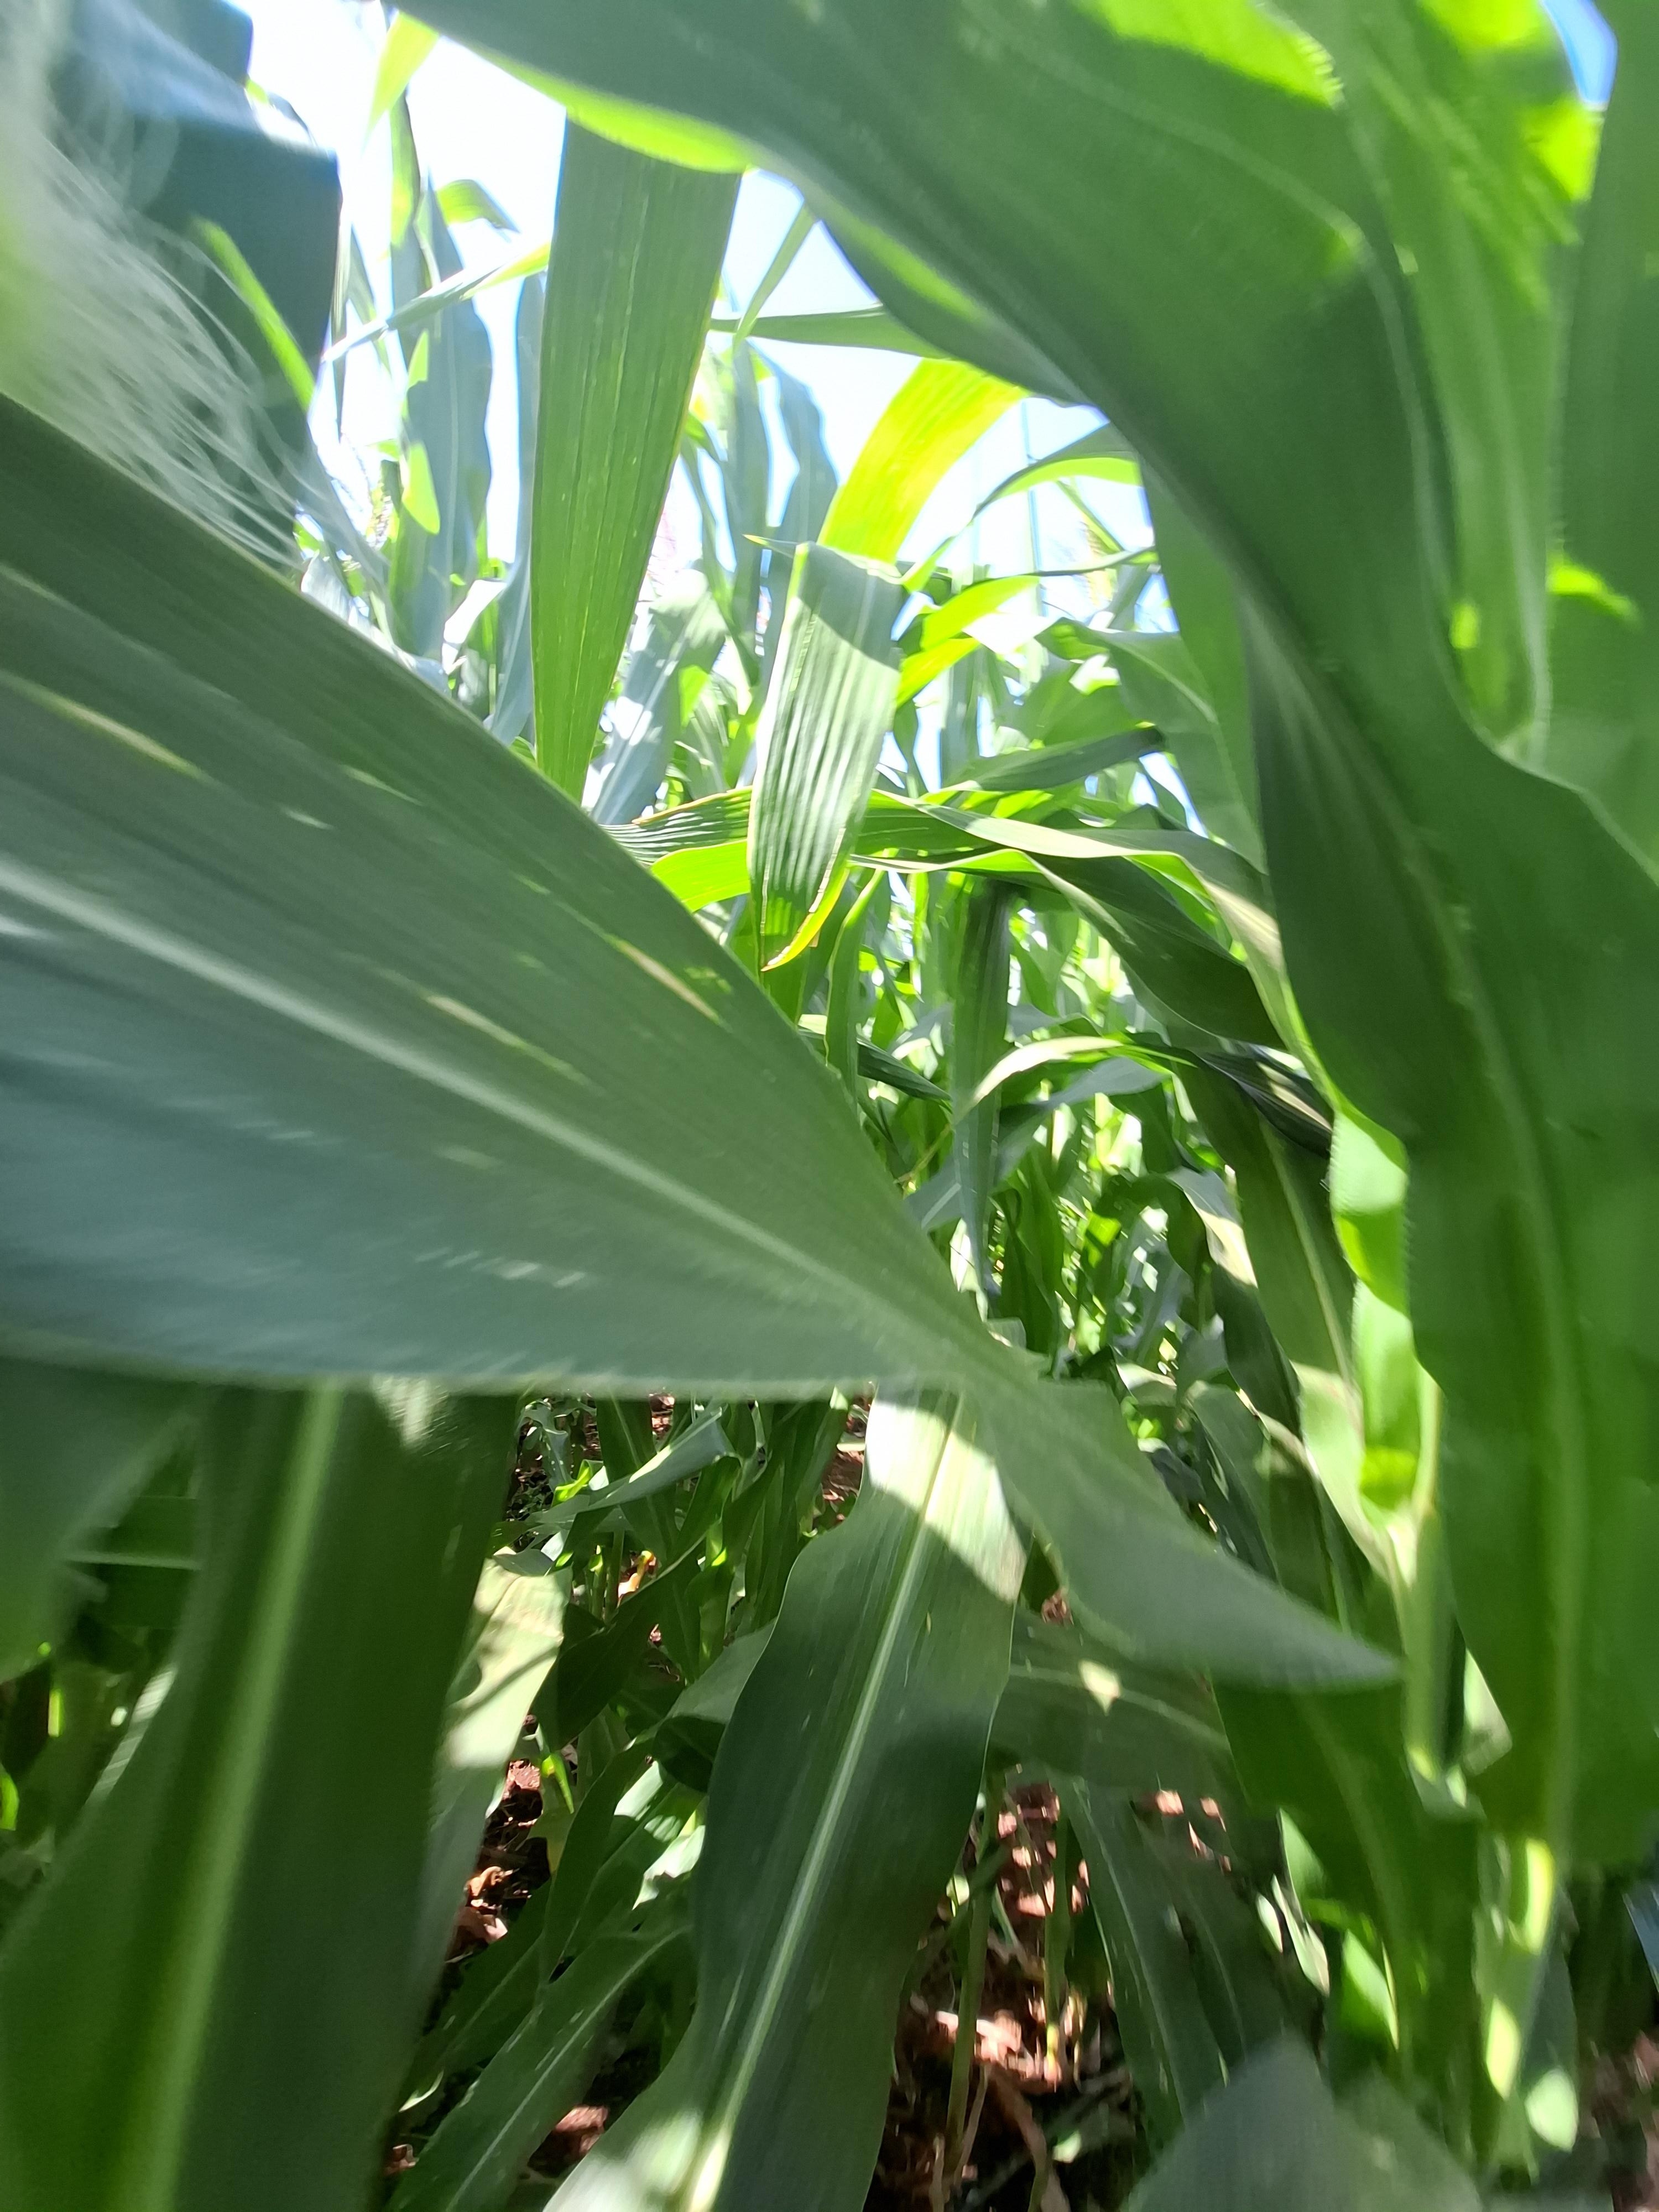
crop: maize
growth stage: flowering
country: Kenya
